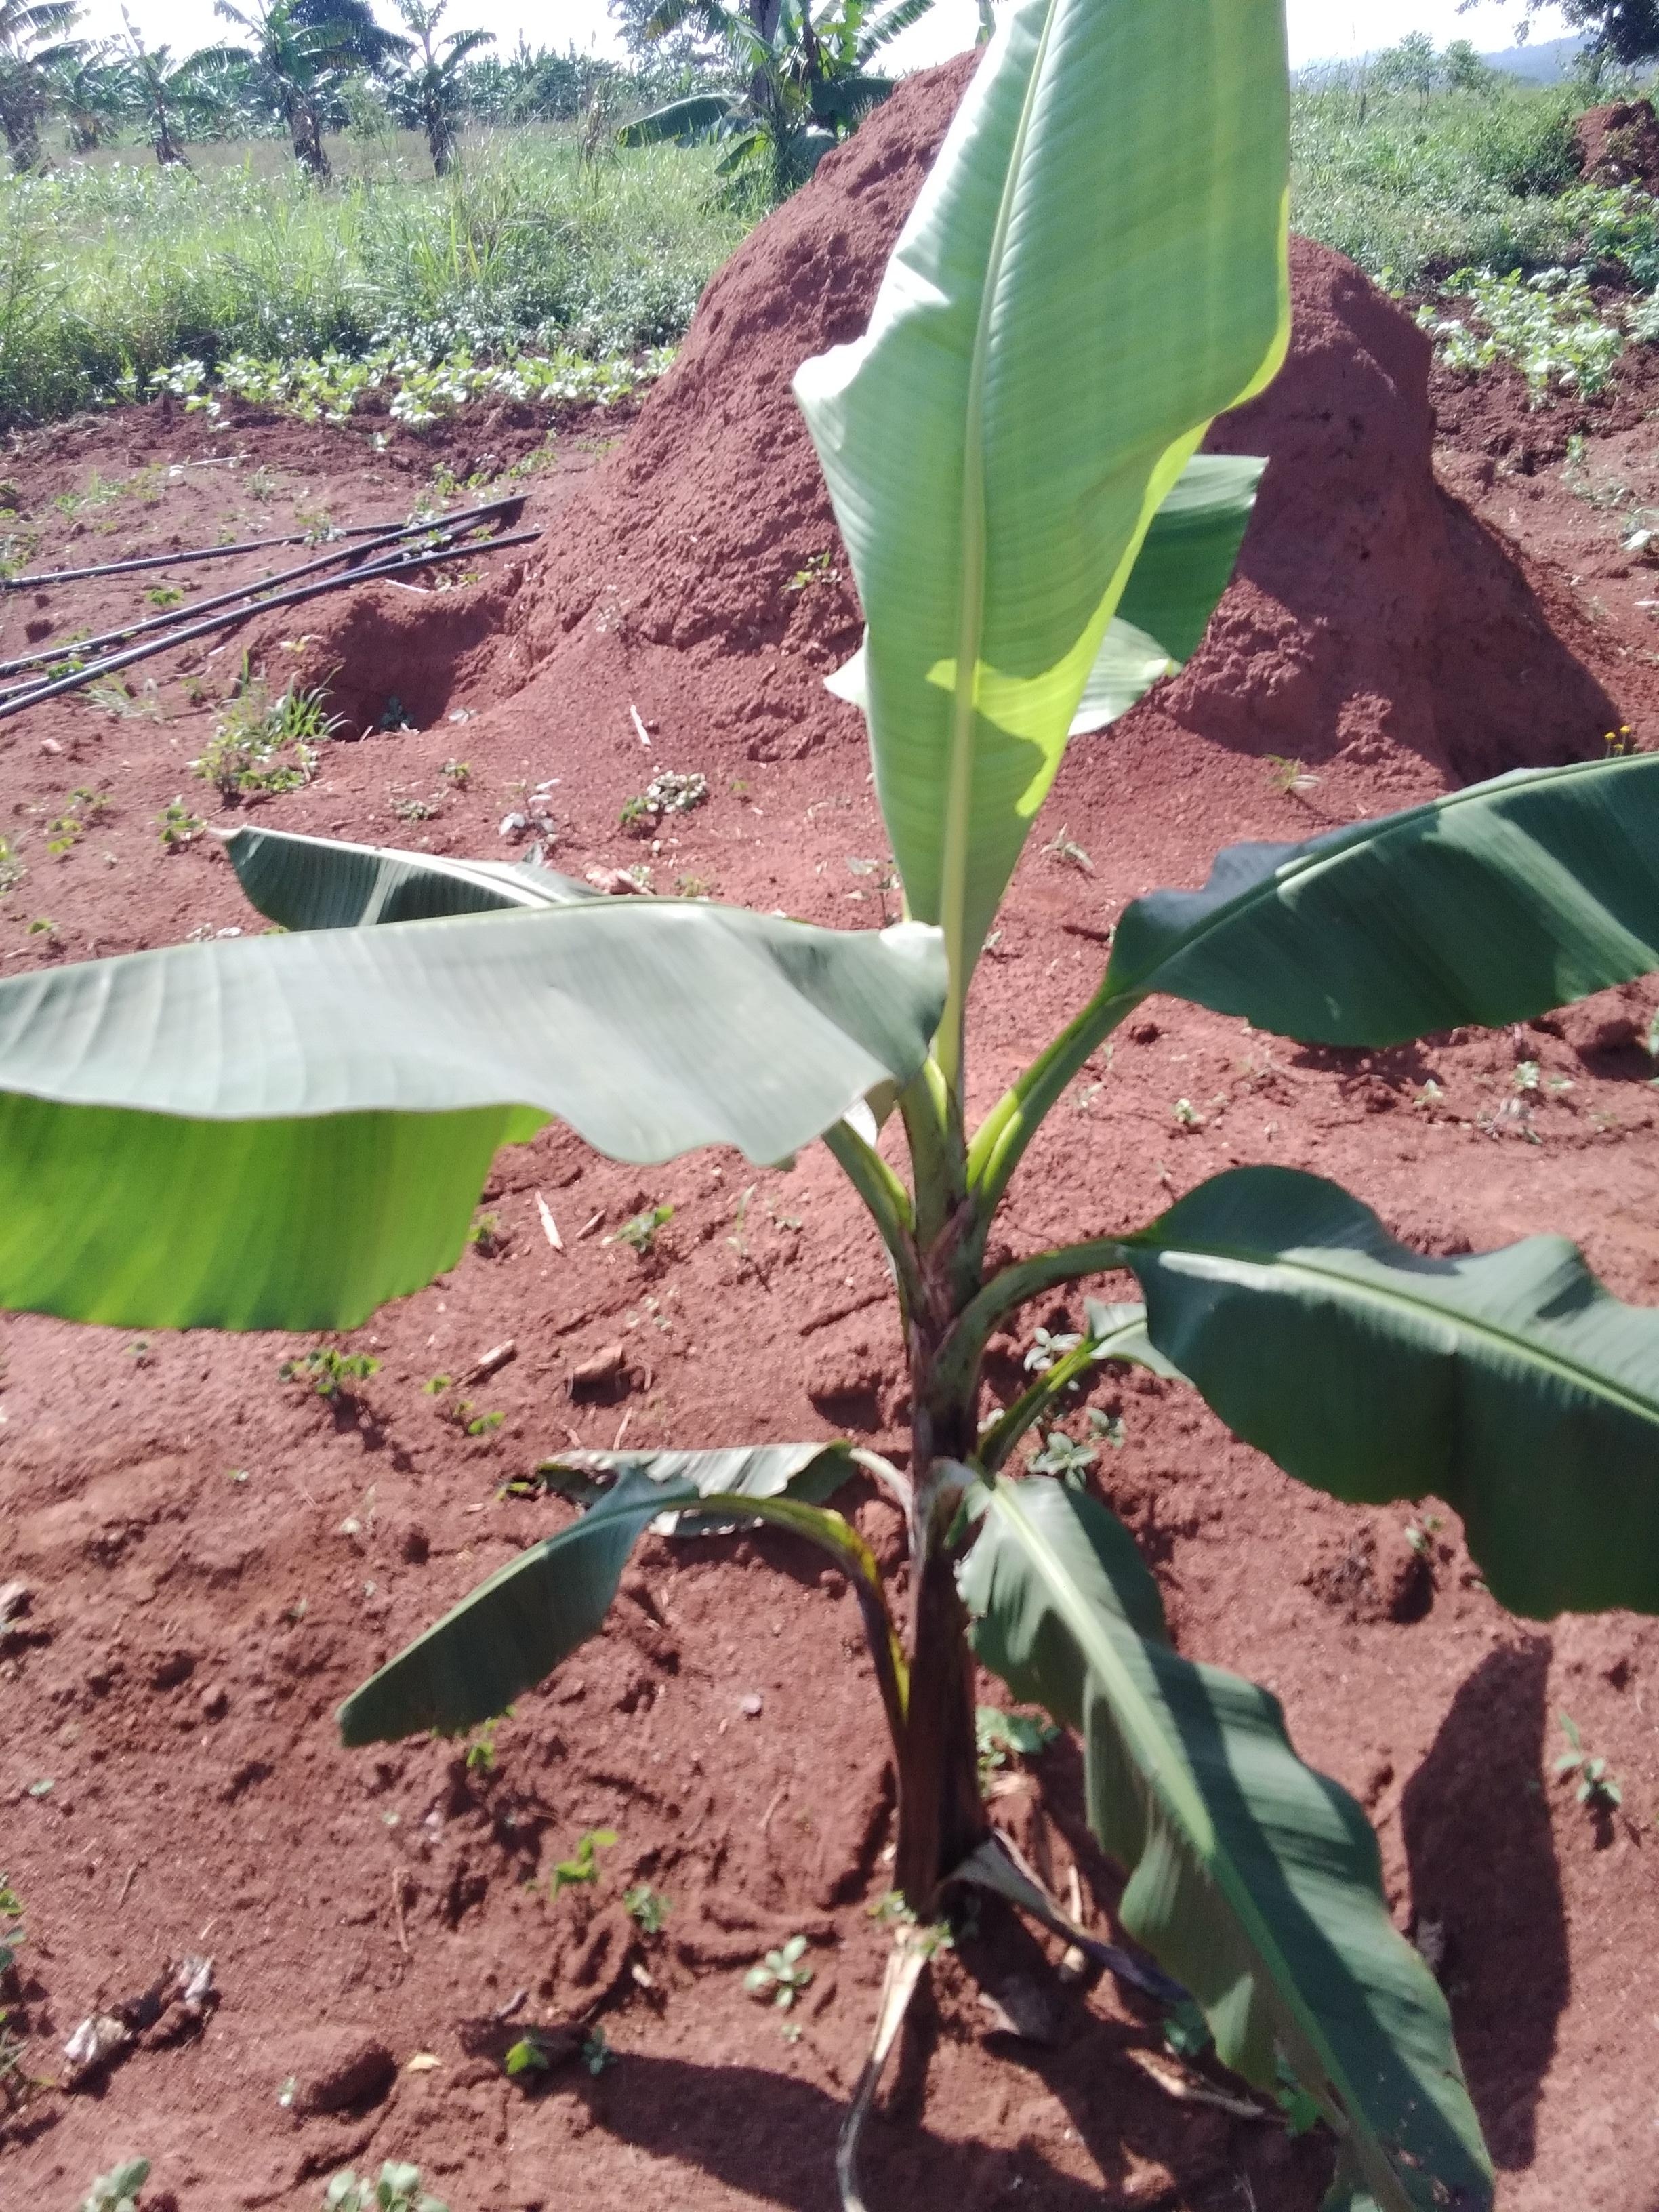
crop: banana
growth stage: vegetative
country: Uganda
